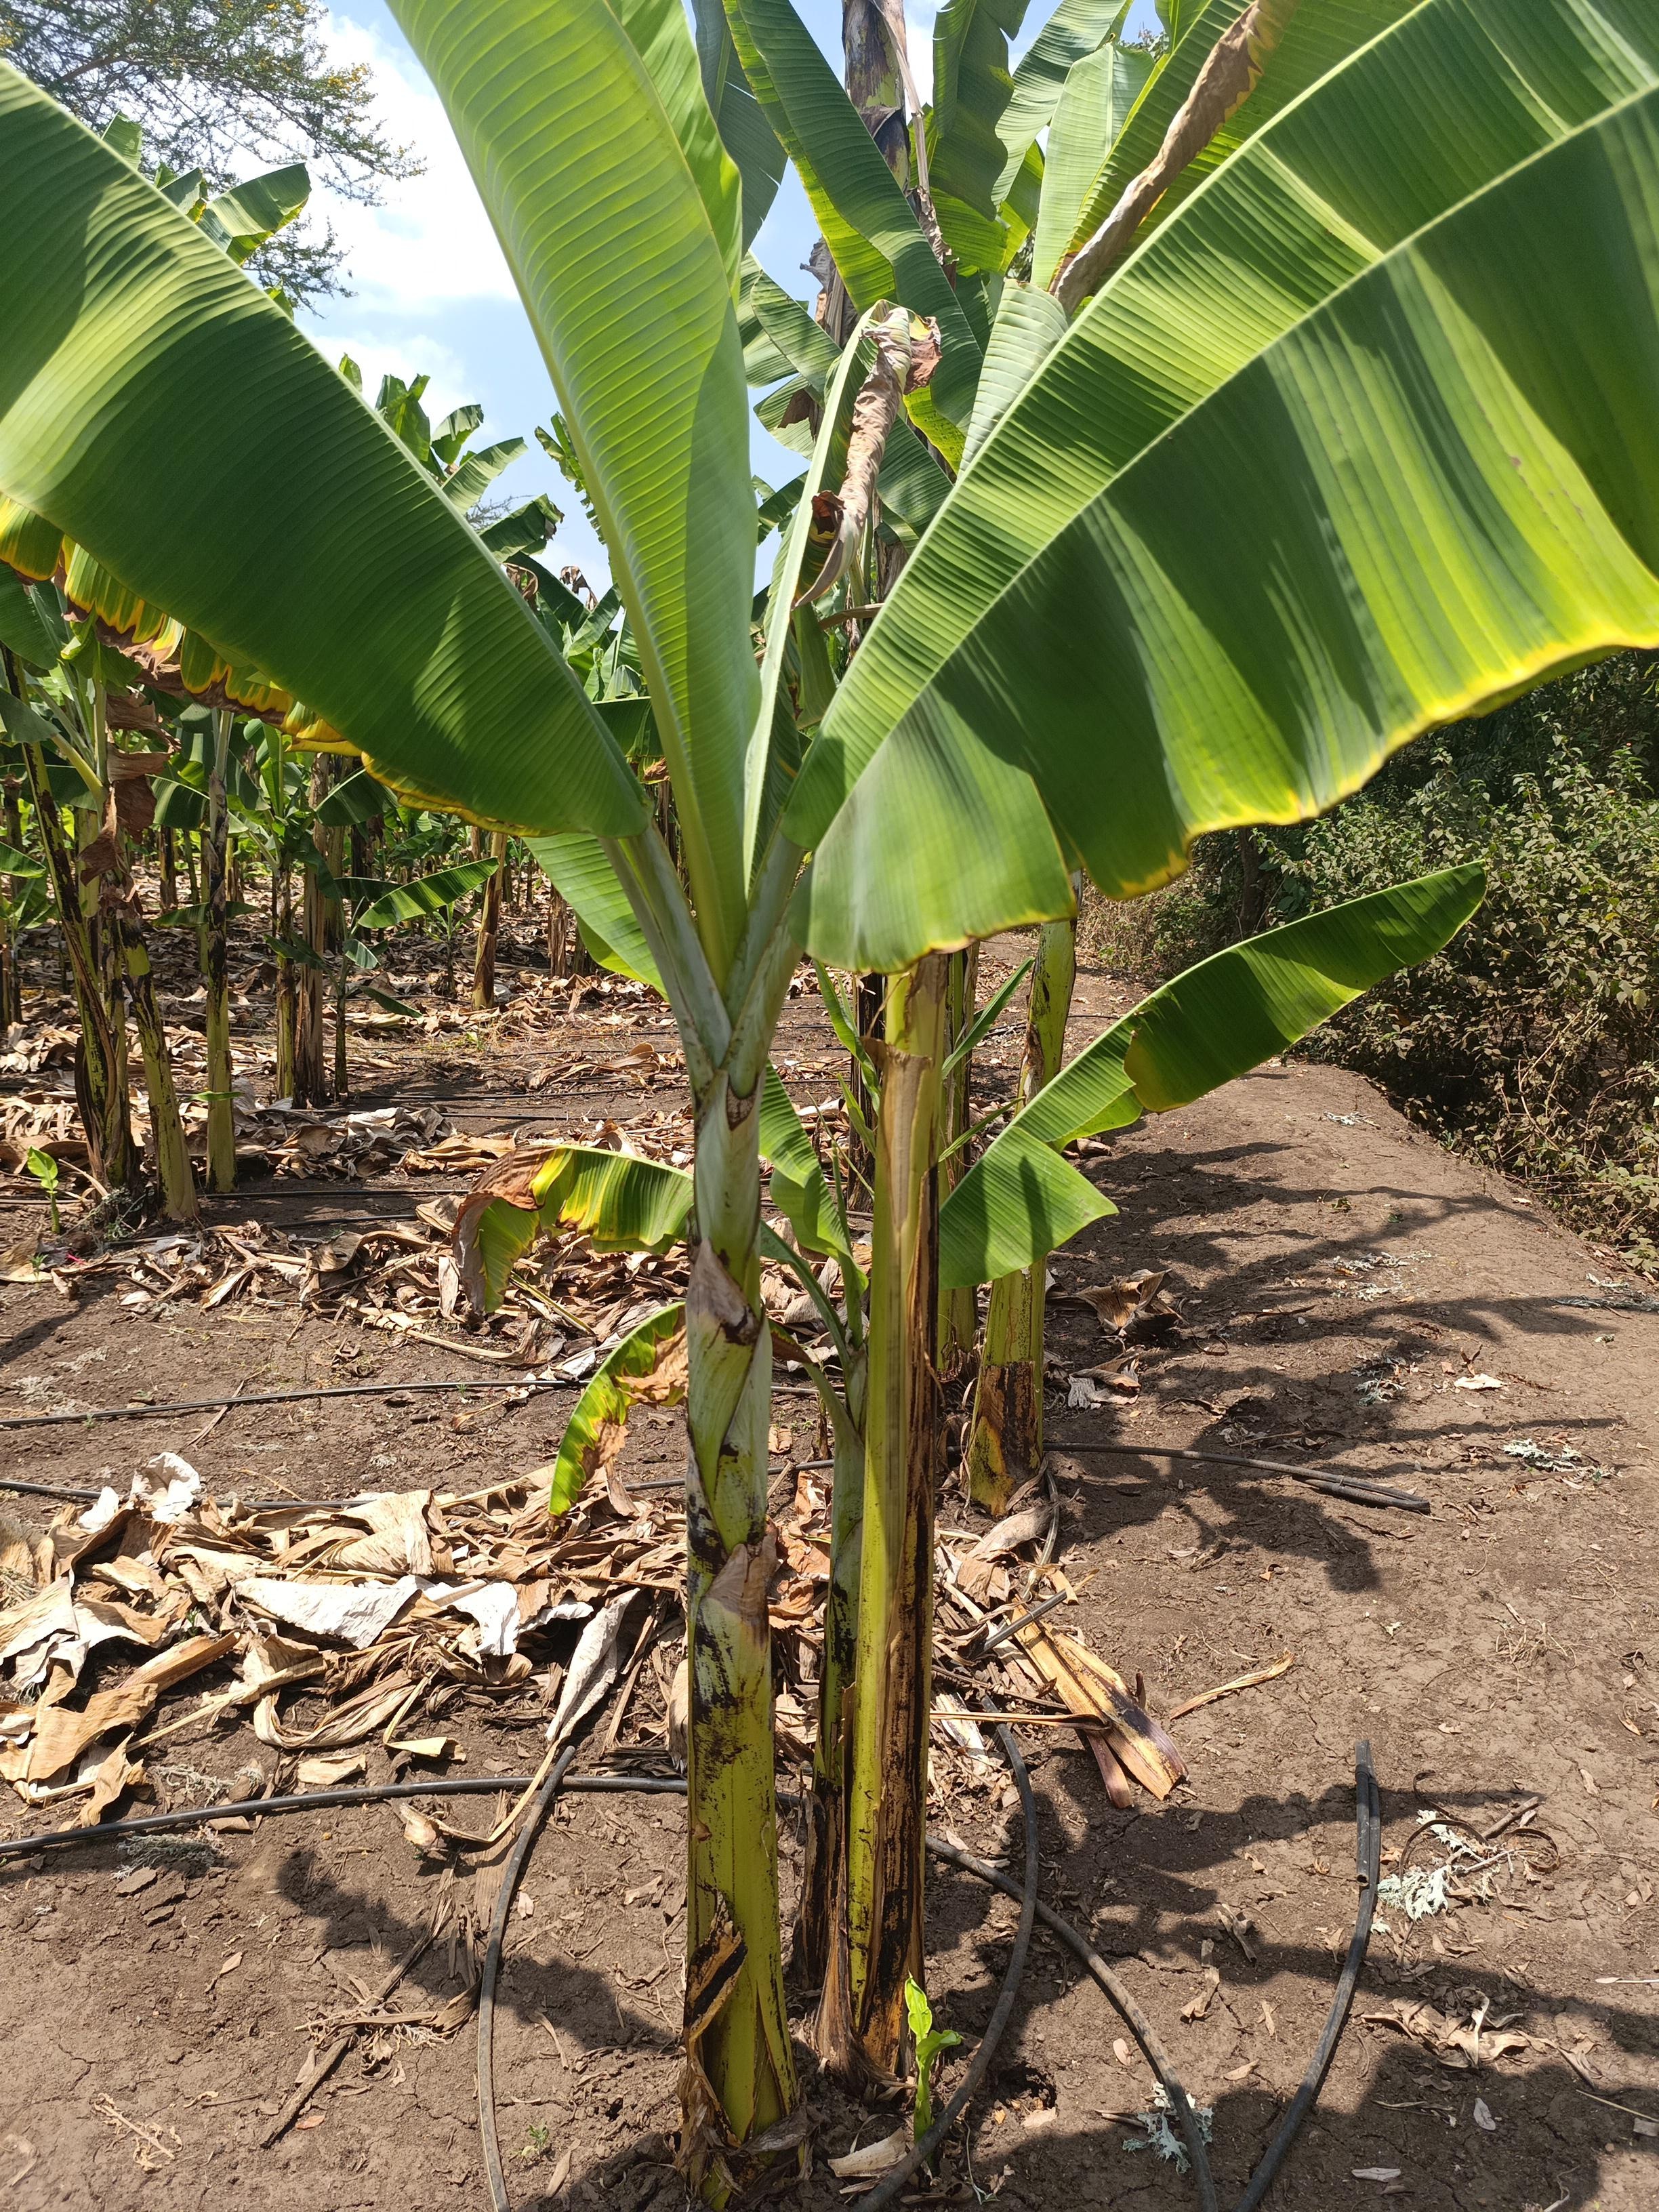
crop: banana
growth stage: vegetative
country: Tanzania
